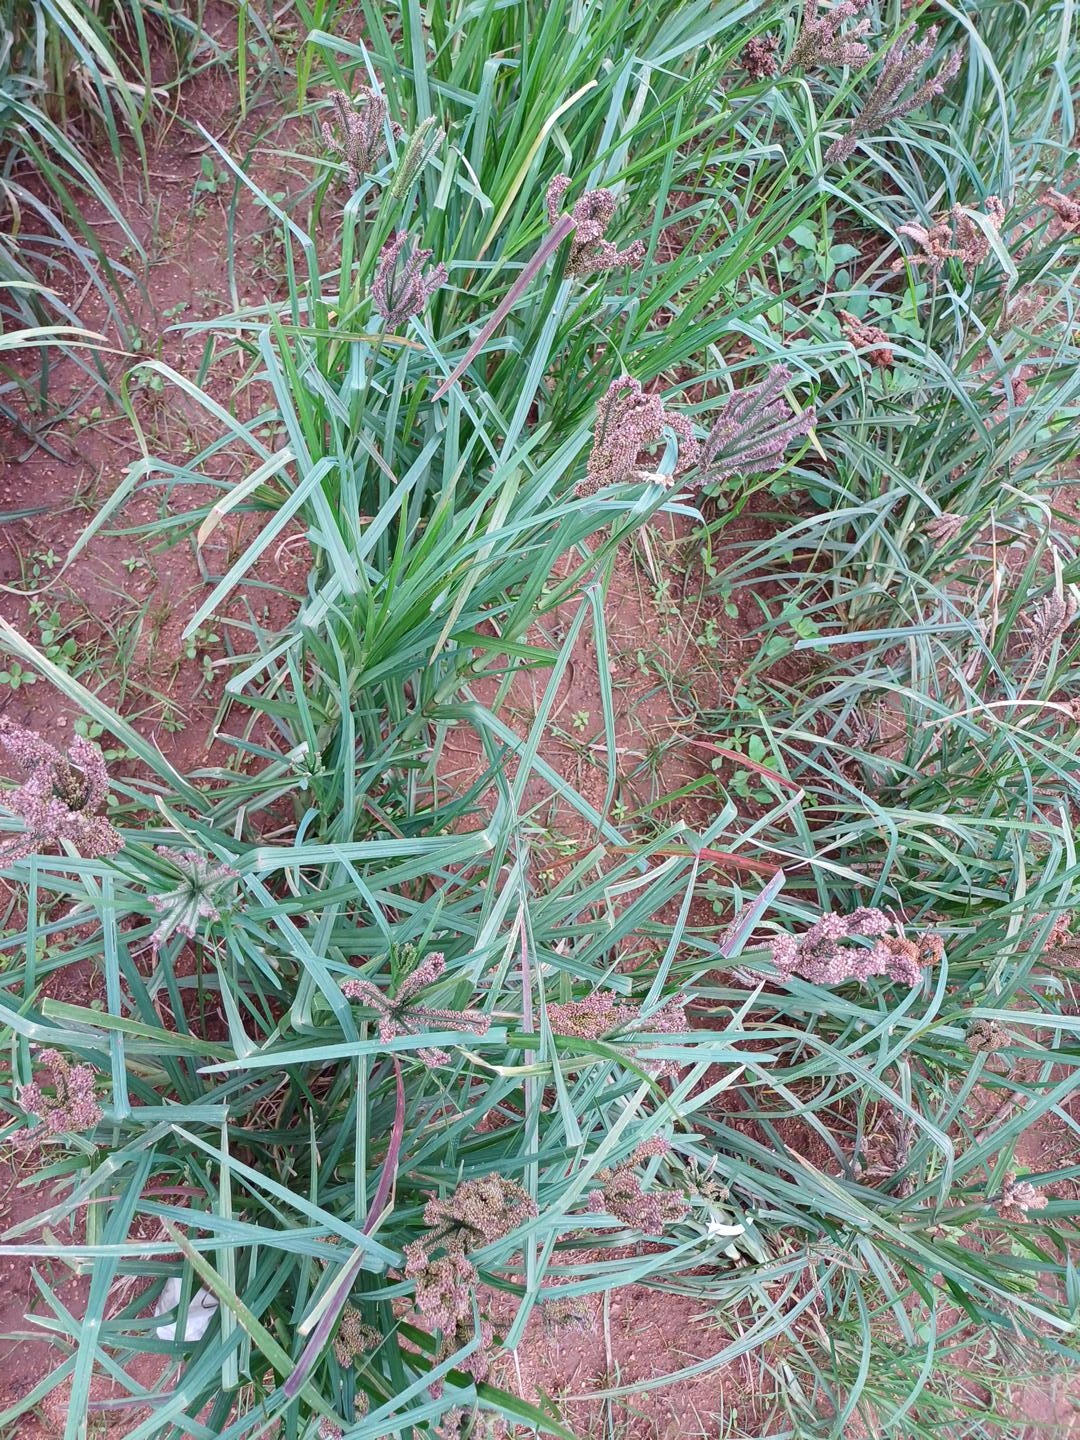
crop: finger millet
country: Kenya
